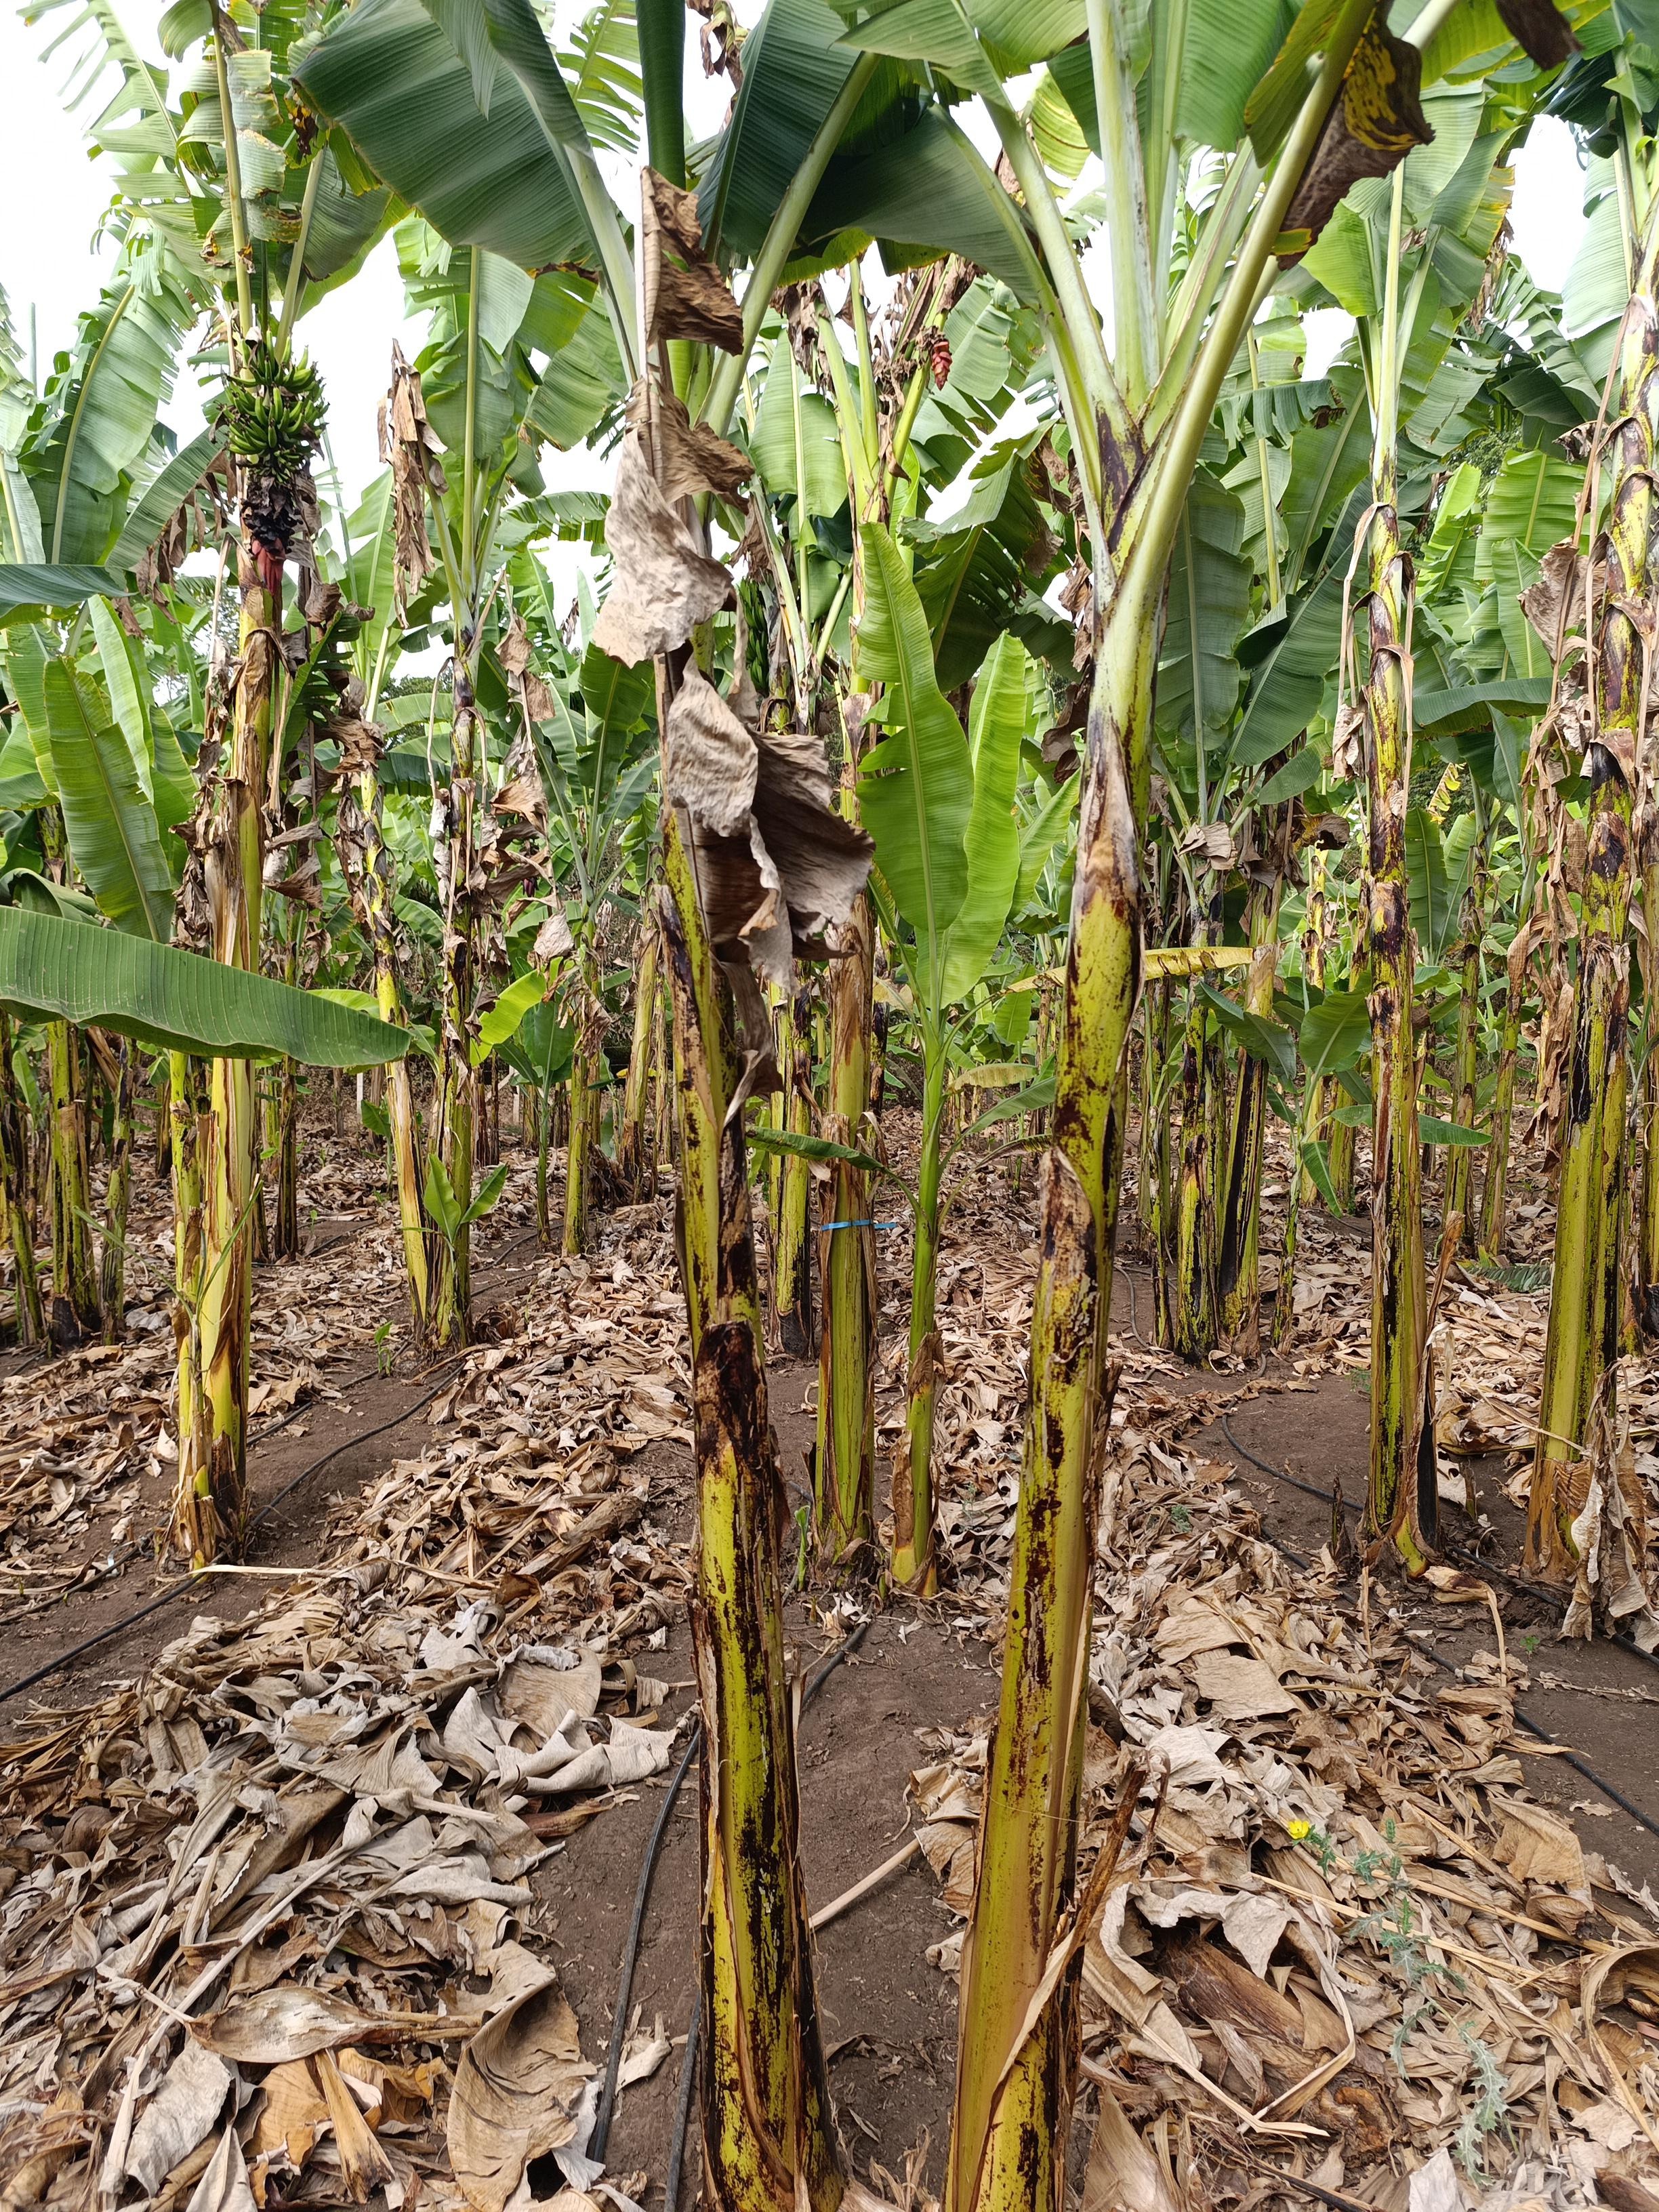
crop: banana
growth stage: vegetative
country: Tanzania
